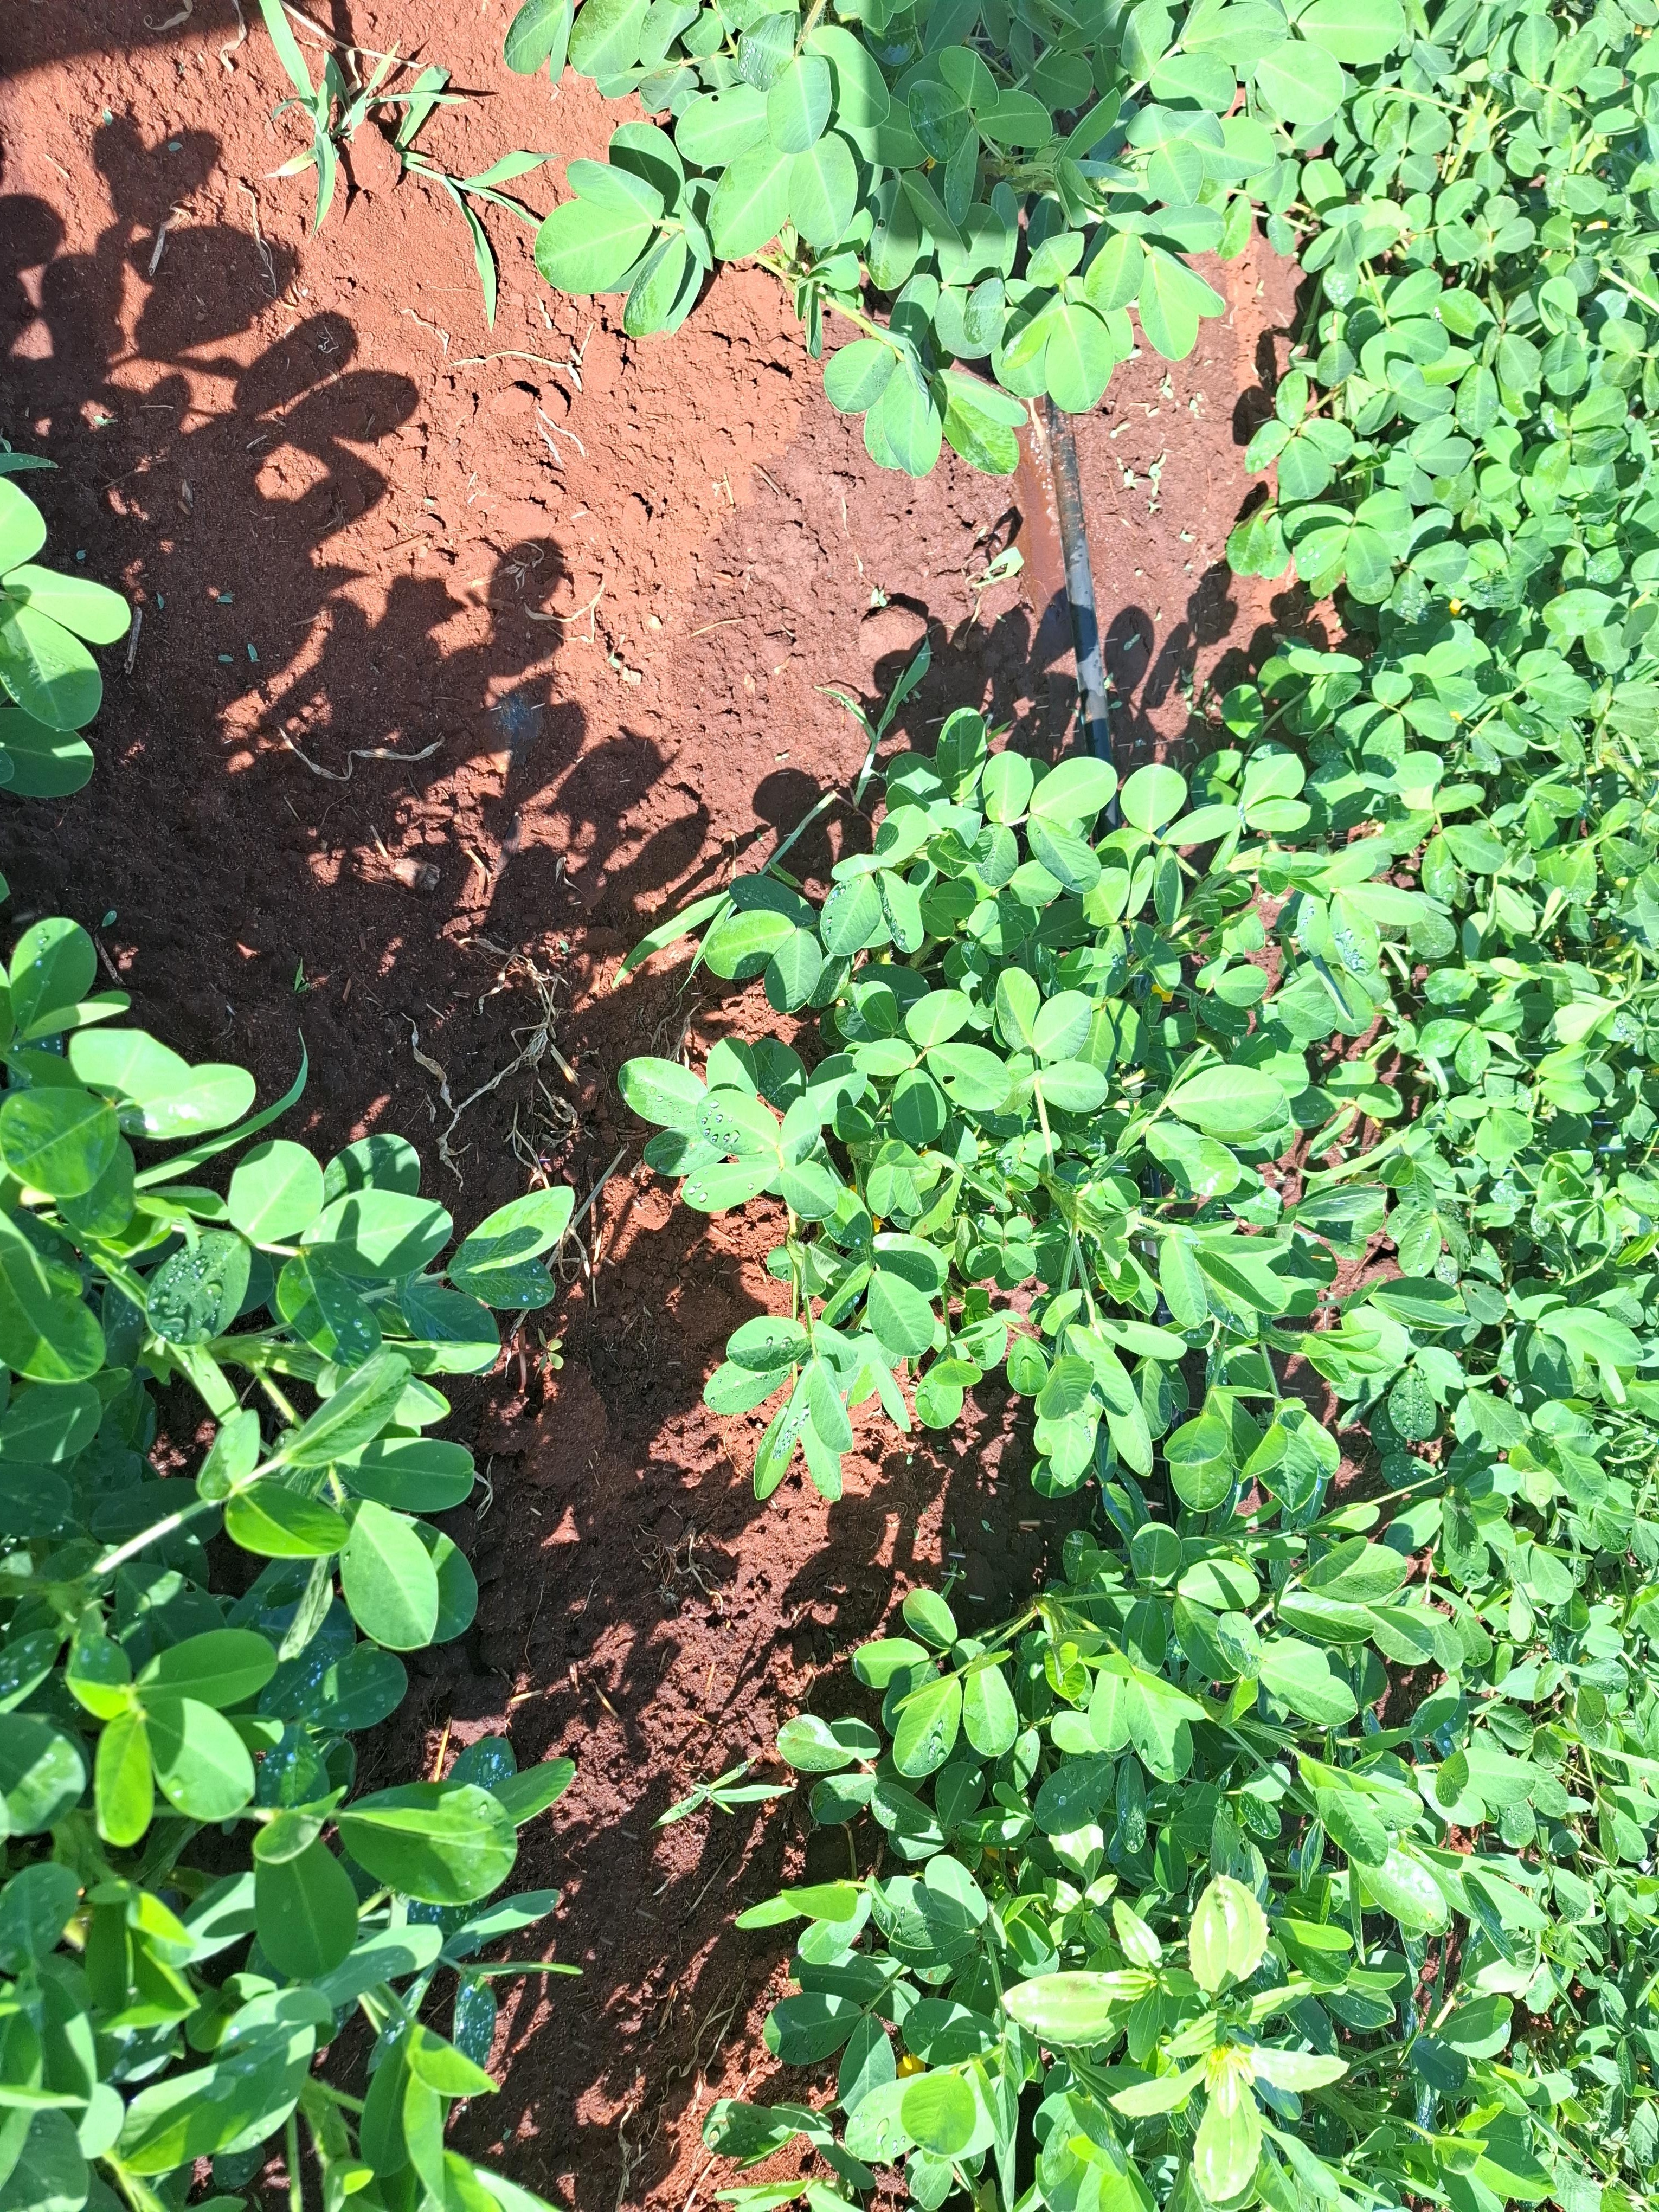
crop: groundnut
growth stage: flowering
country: Kenya
